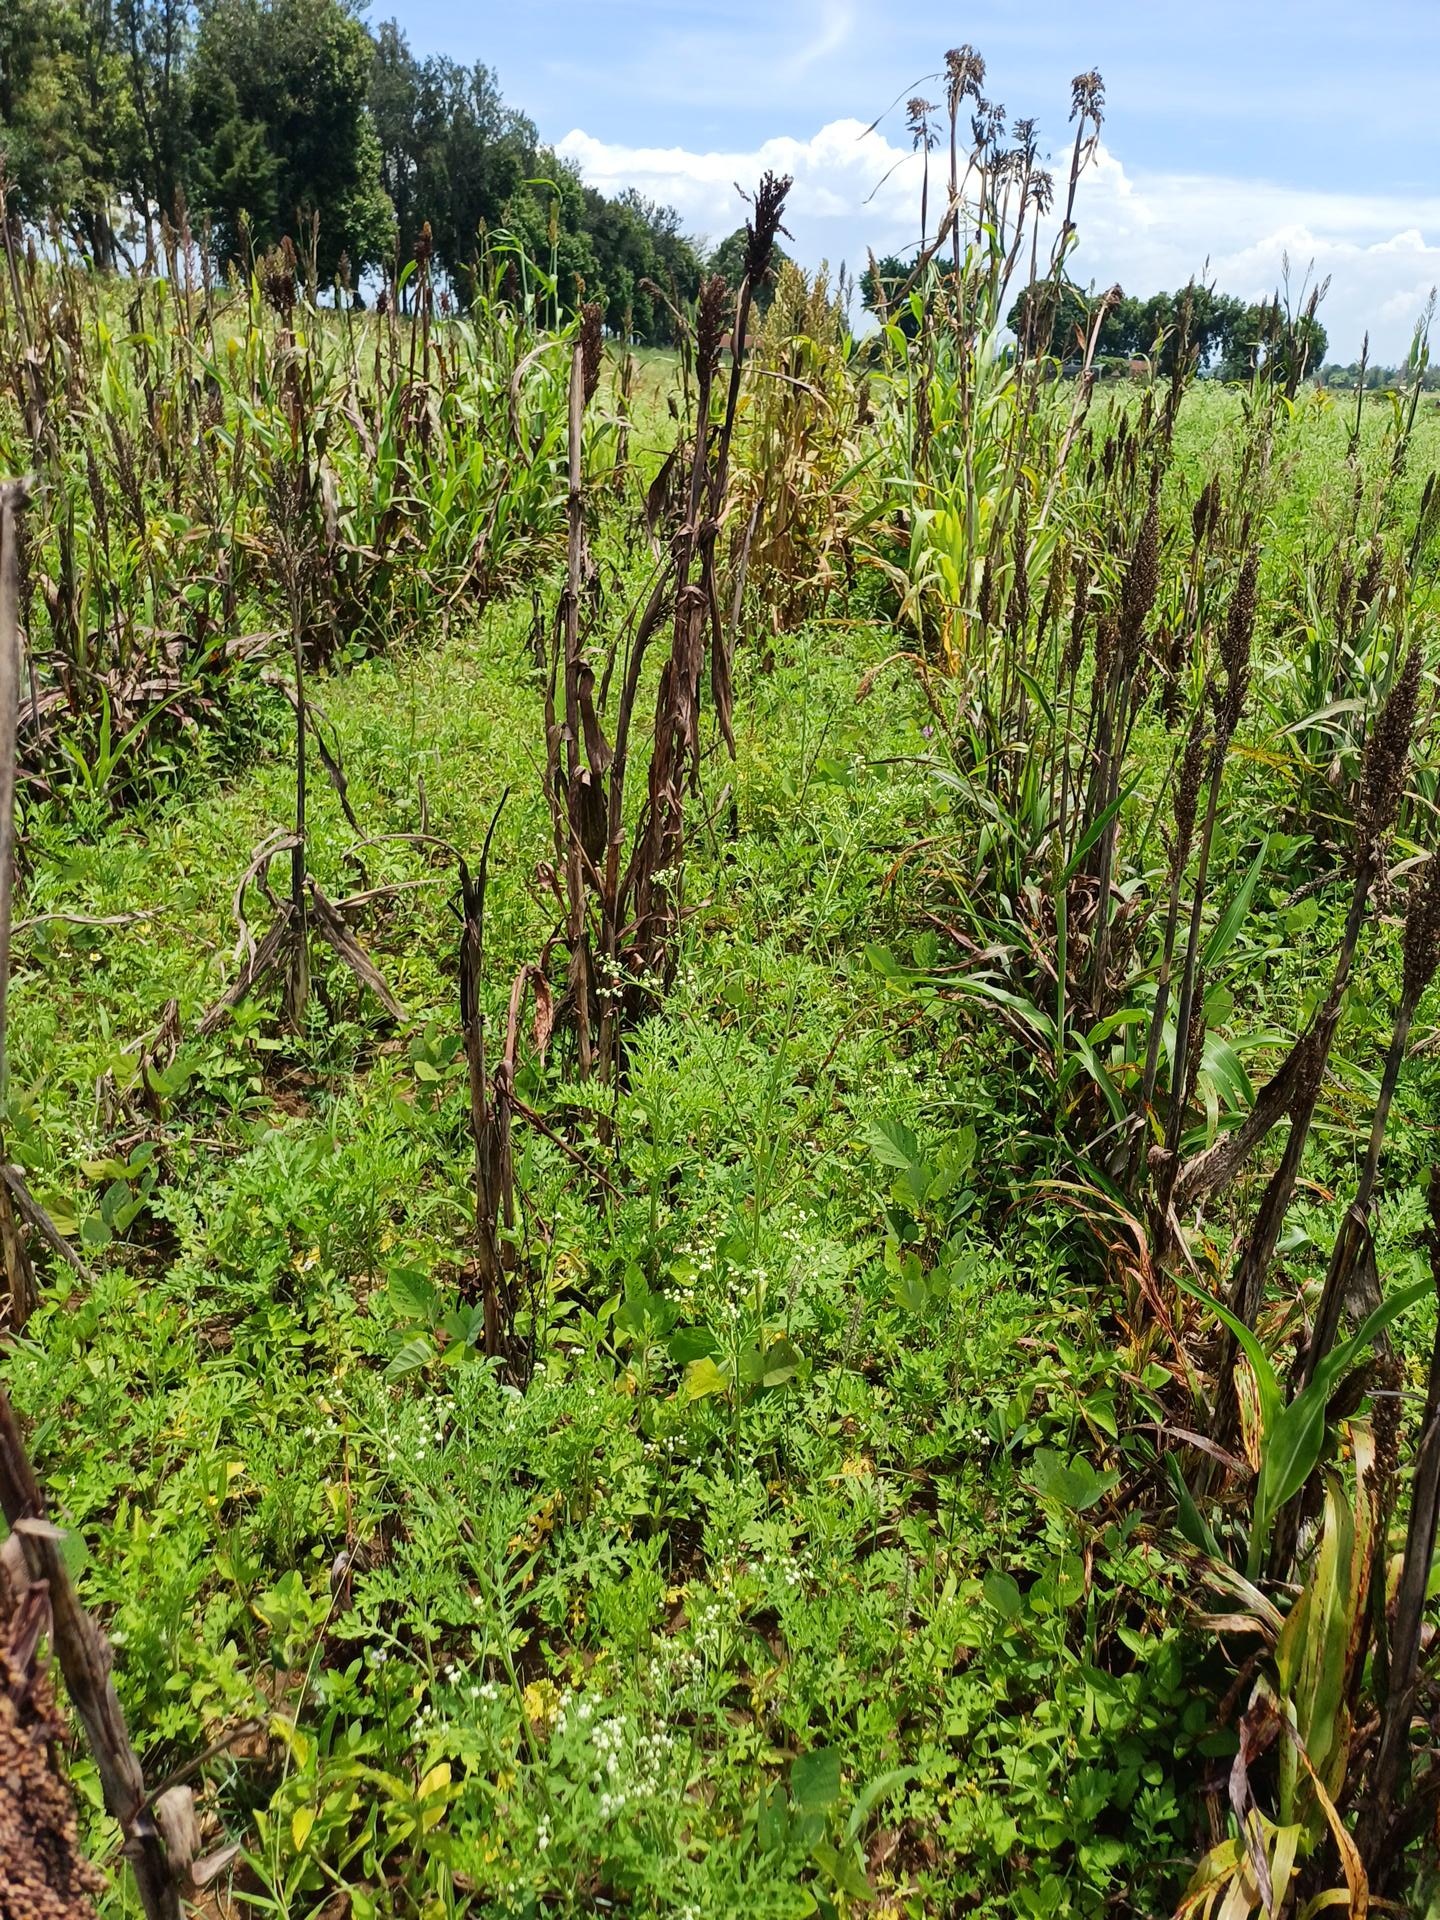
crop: sorghum
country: Kenya
